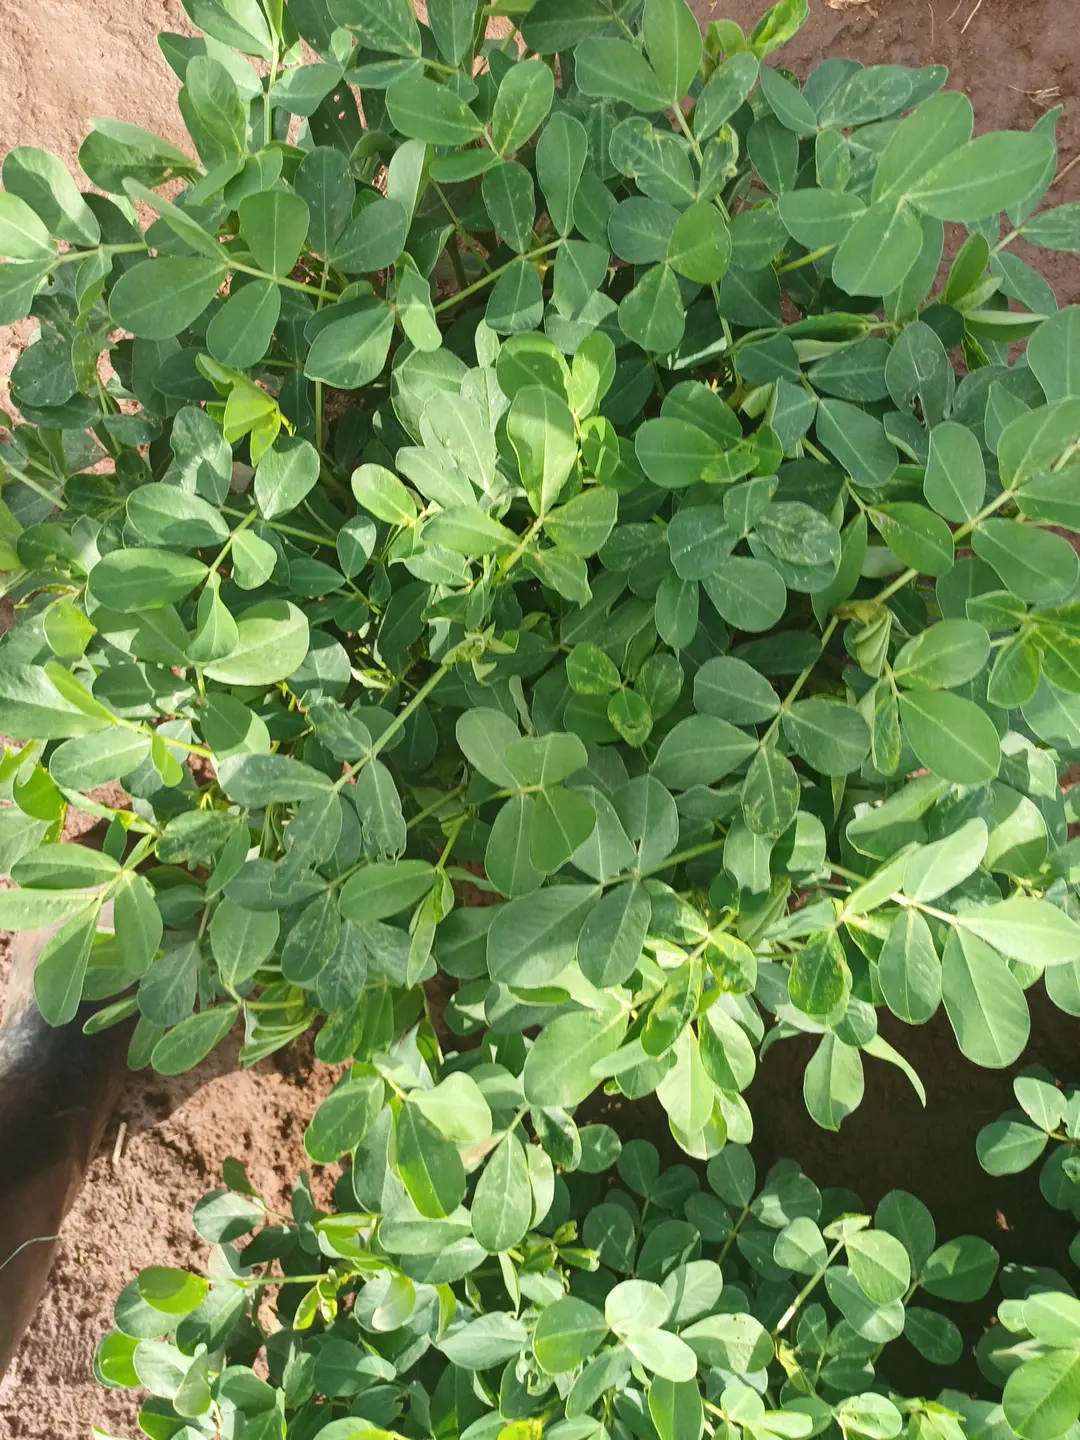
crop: groundnut
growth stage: flowering
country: Kenya
